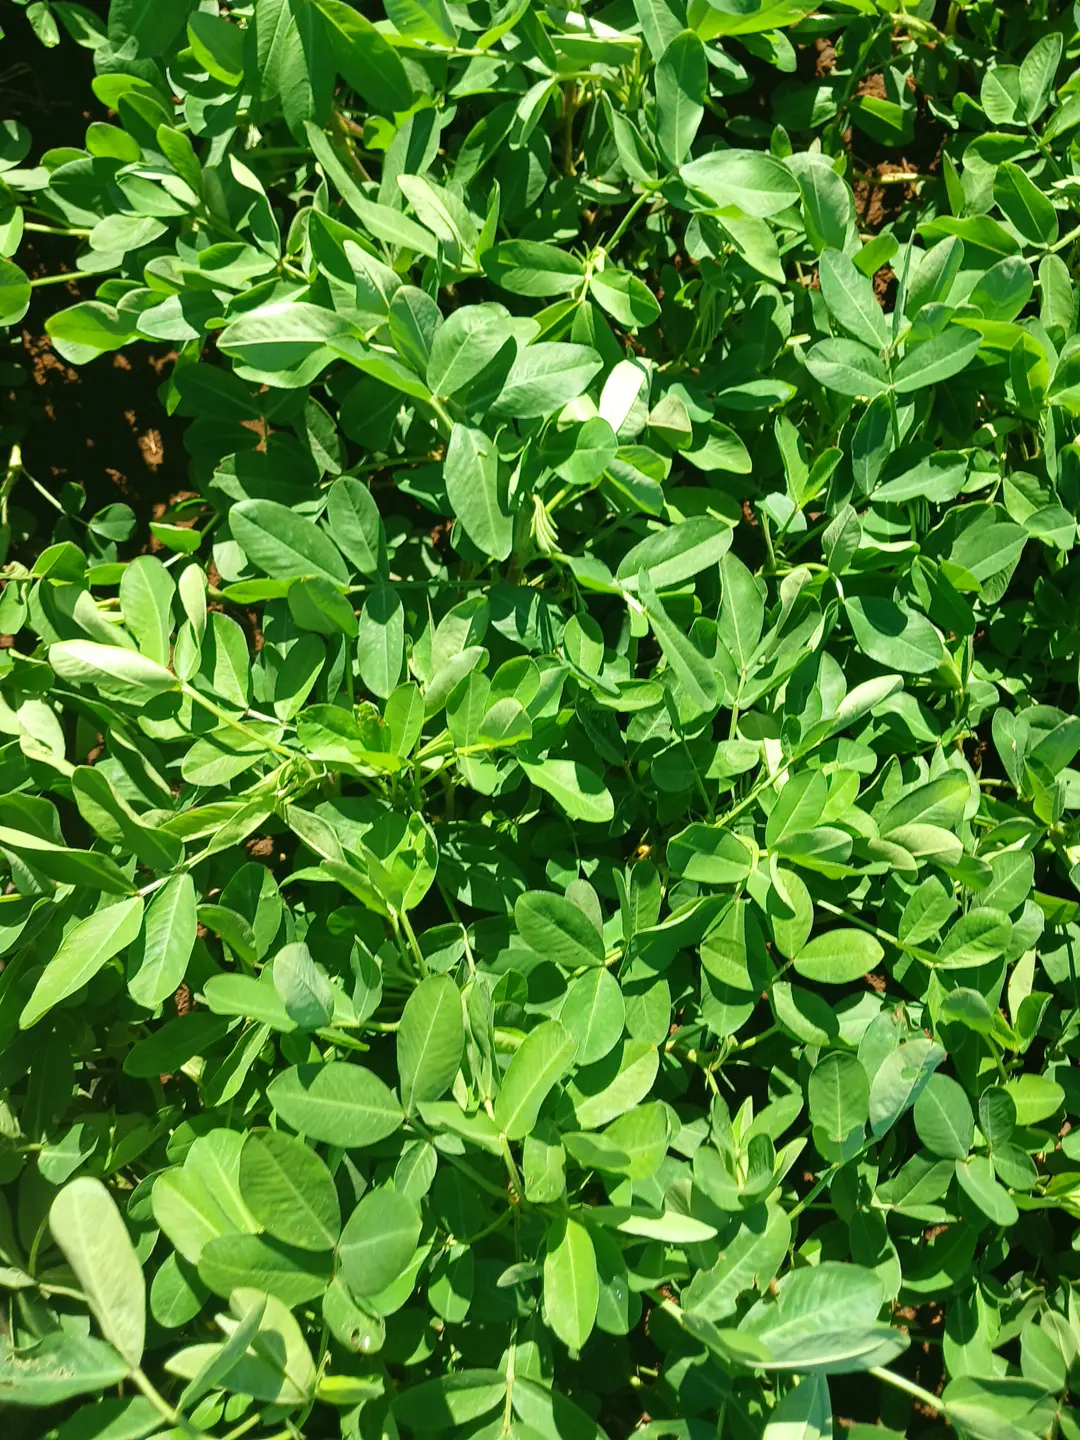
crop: groundnut
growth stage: flowering
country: Kenya
